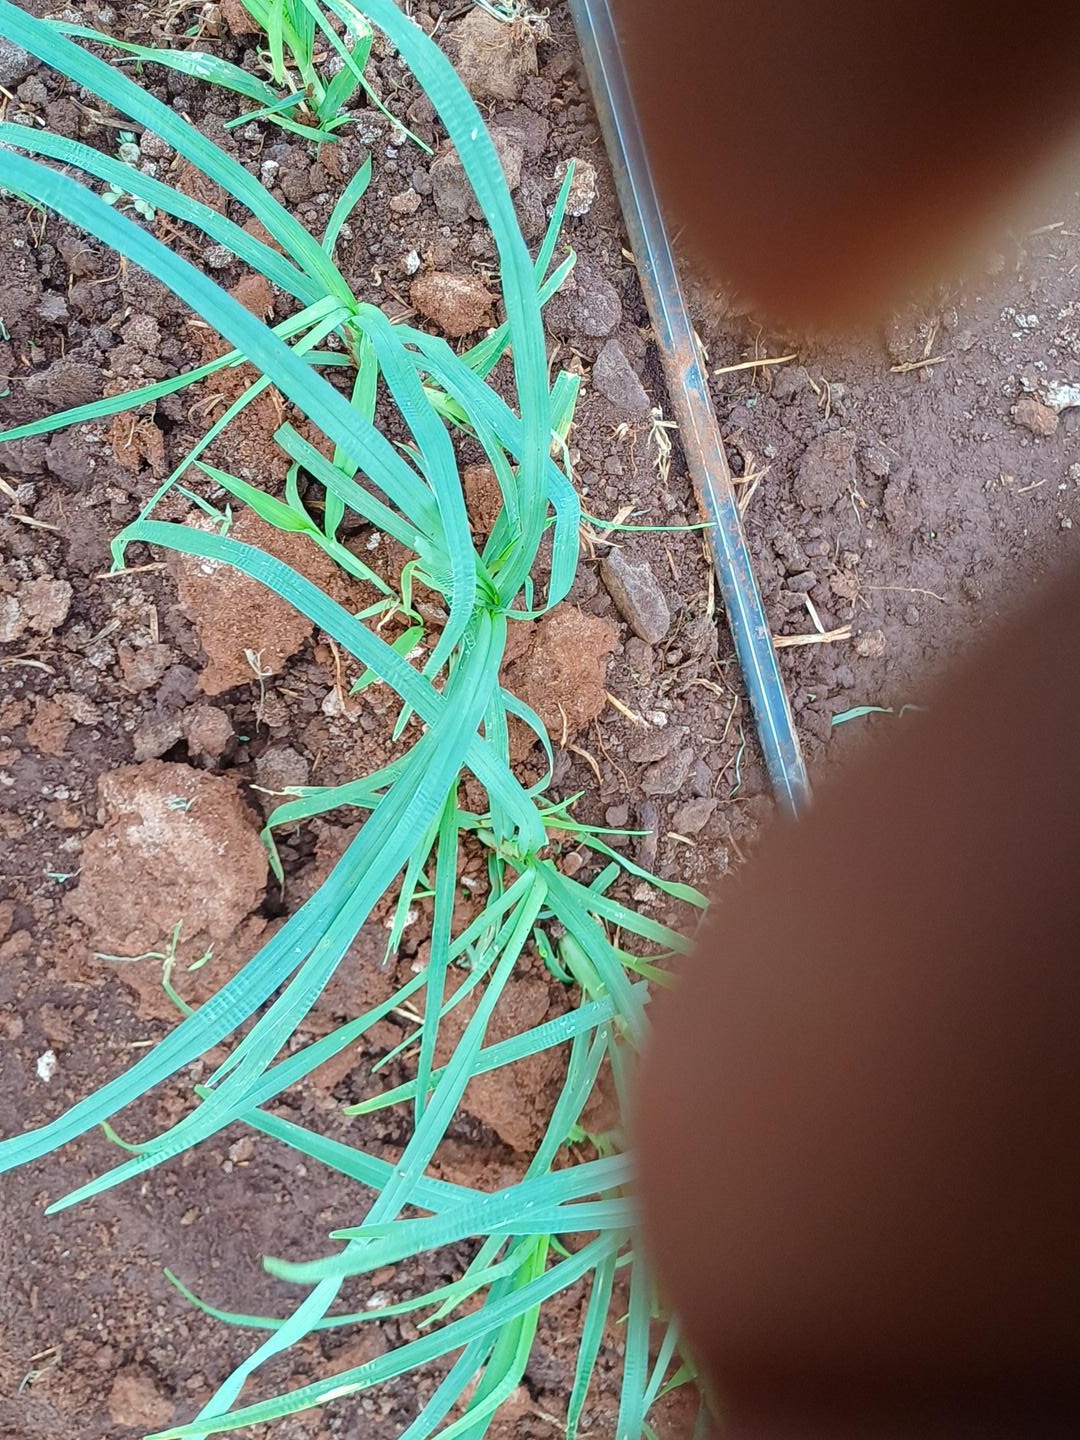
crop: finger millet
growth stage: vegetative
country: Kenya
